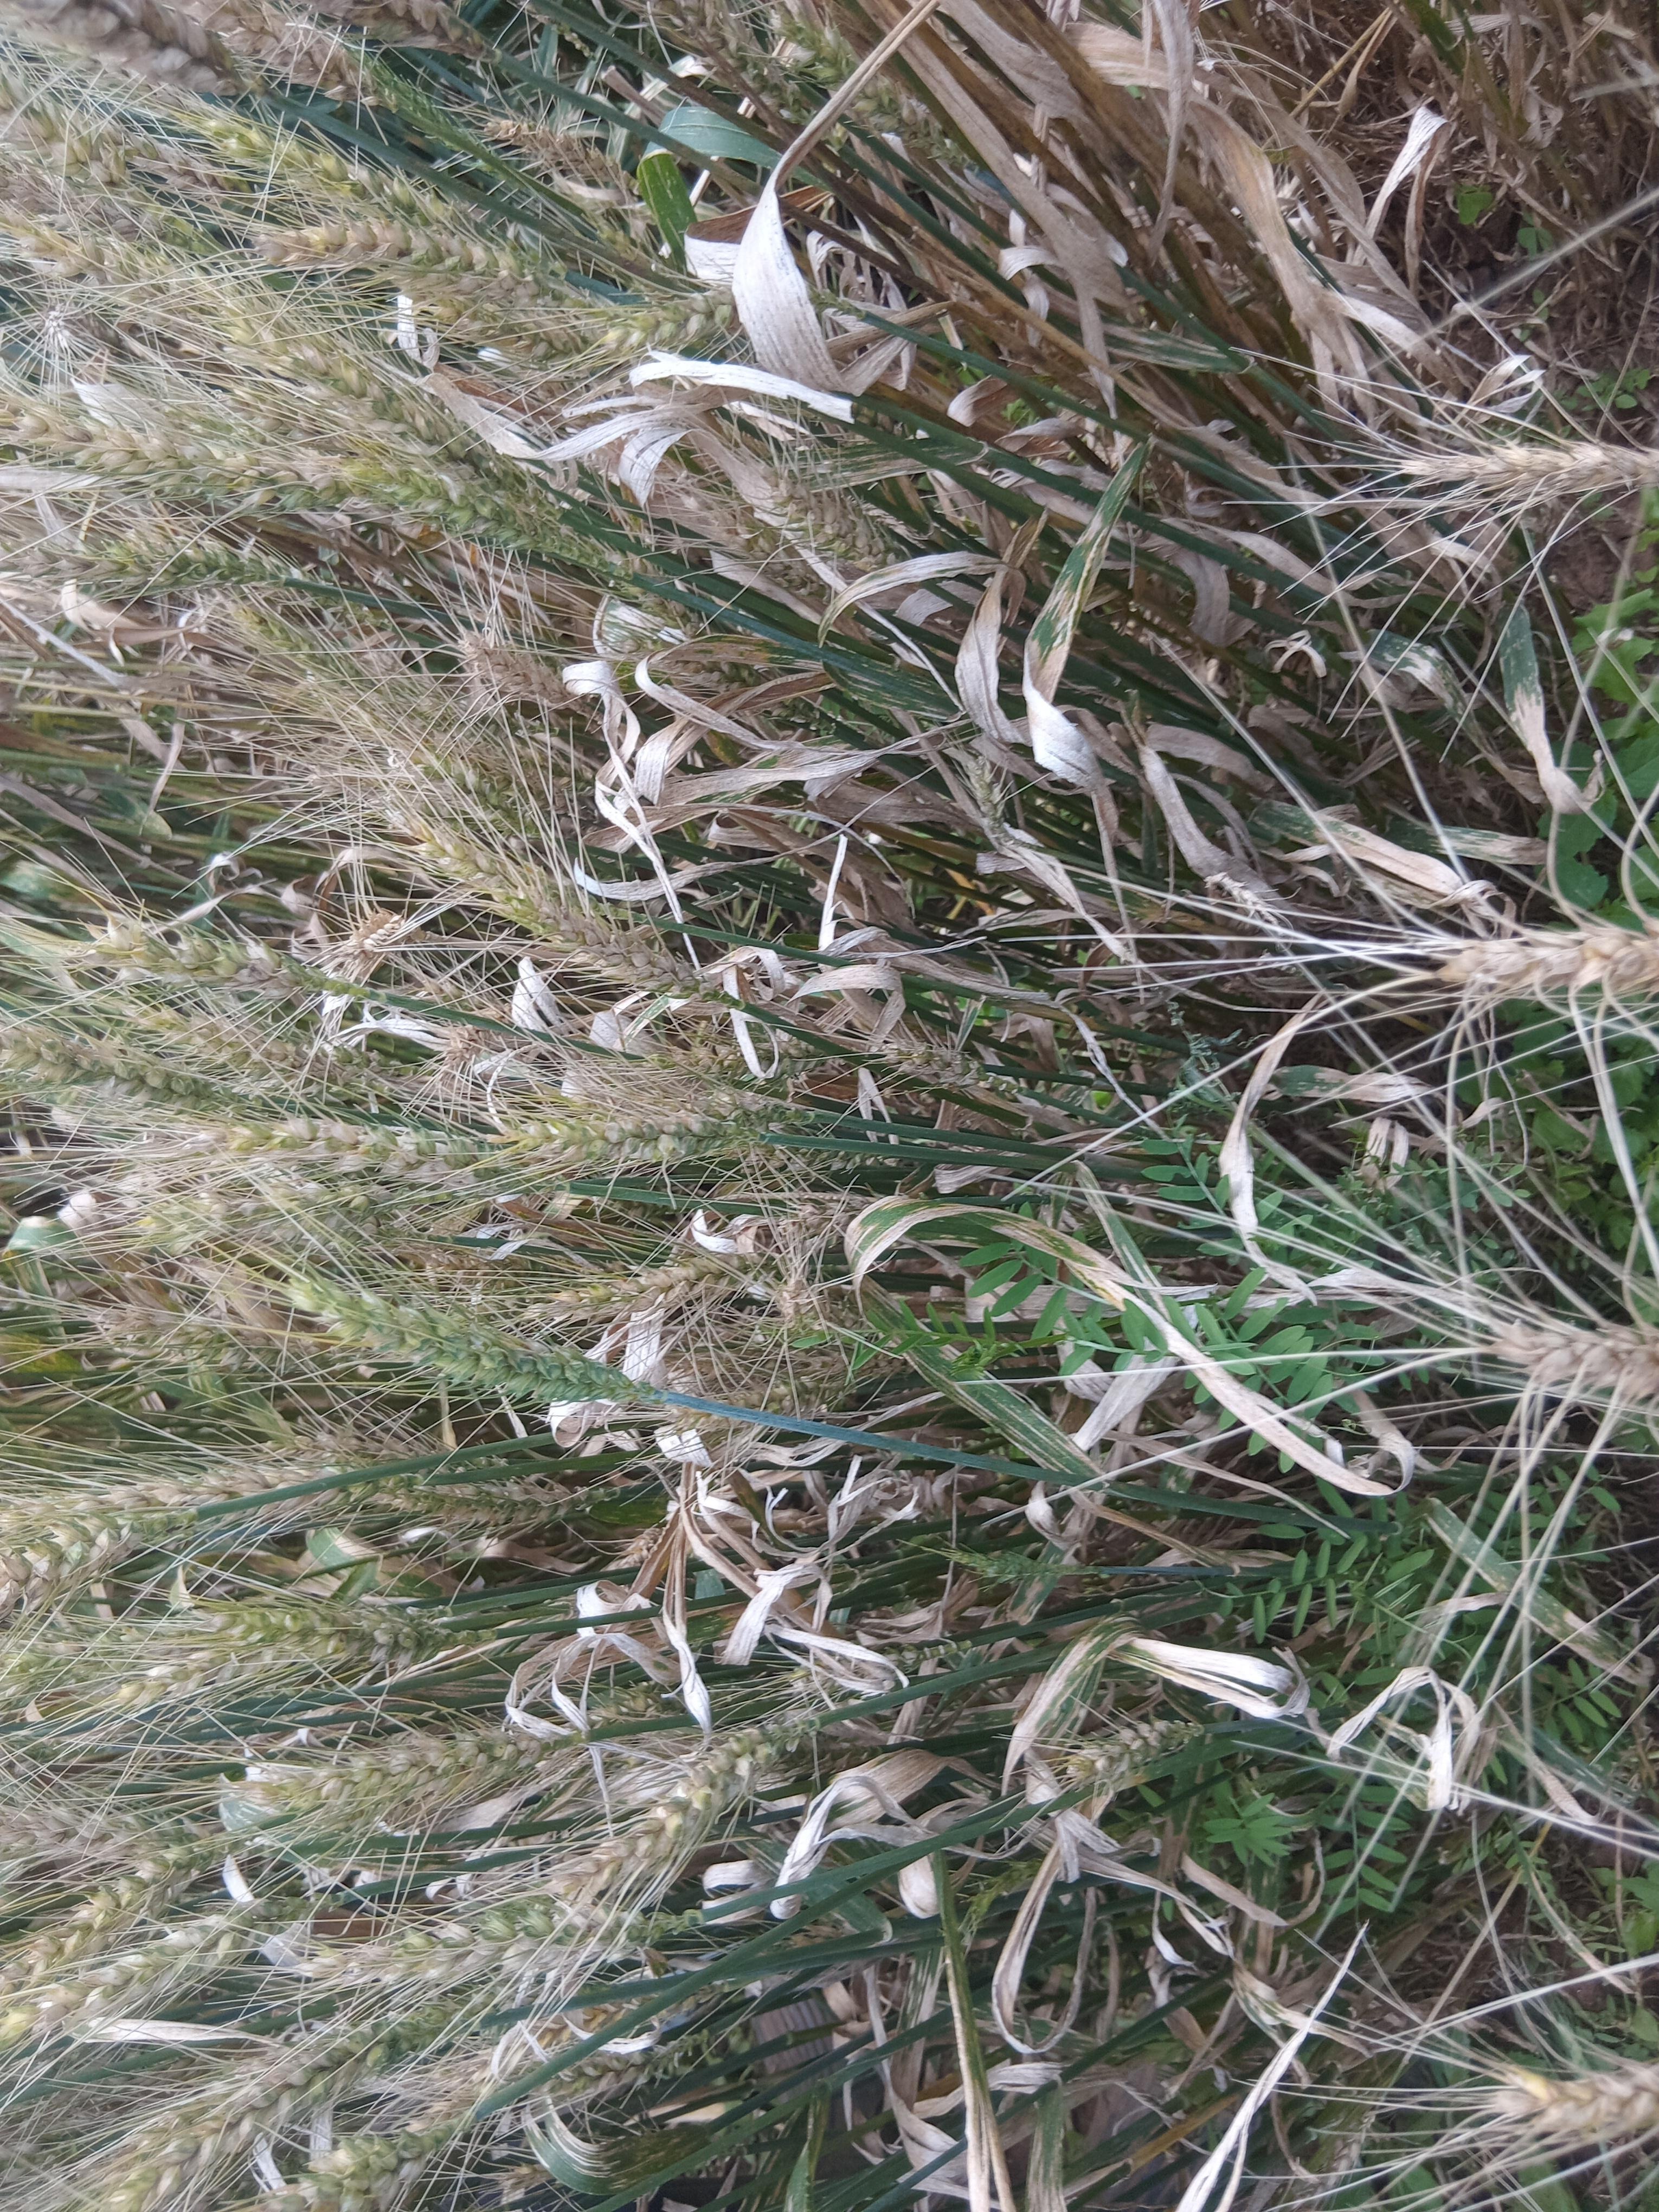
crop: wheat
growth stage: maturity
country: Kenya
